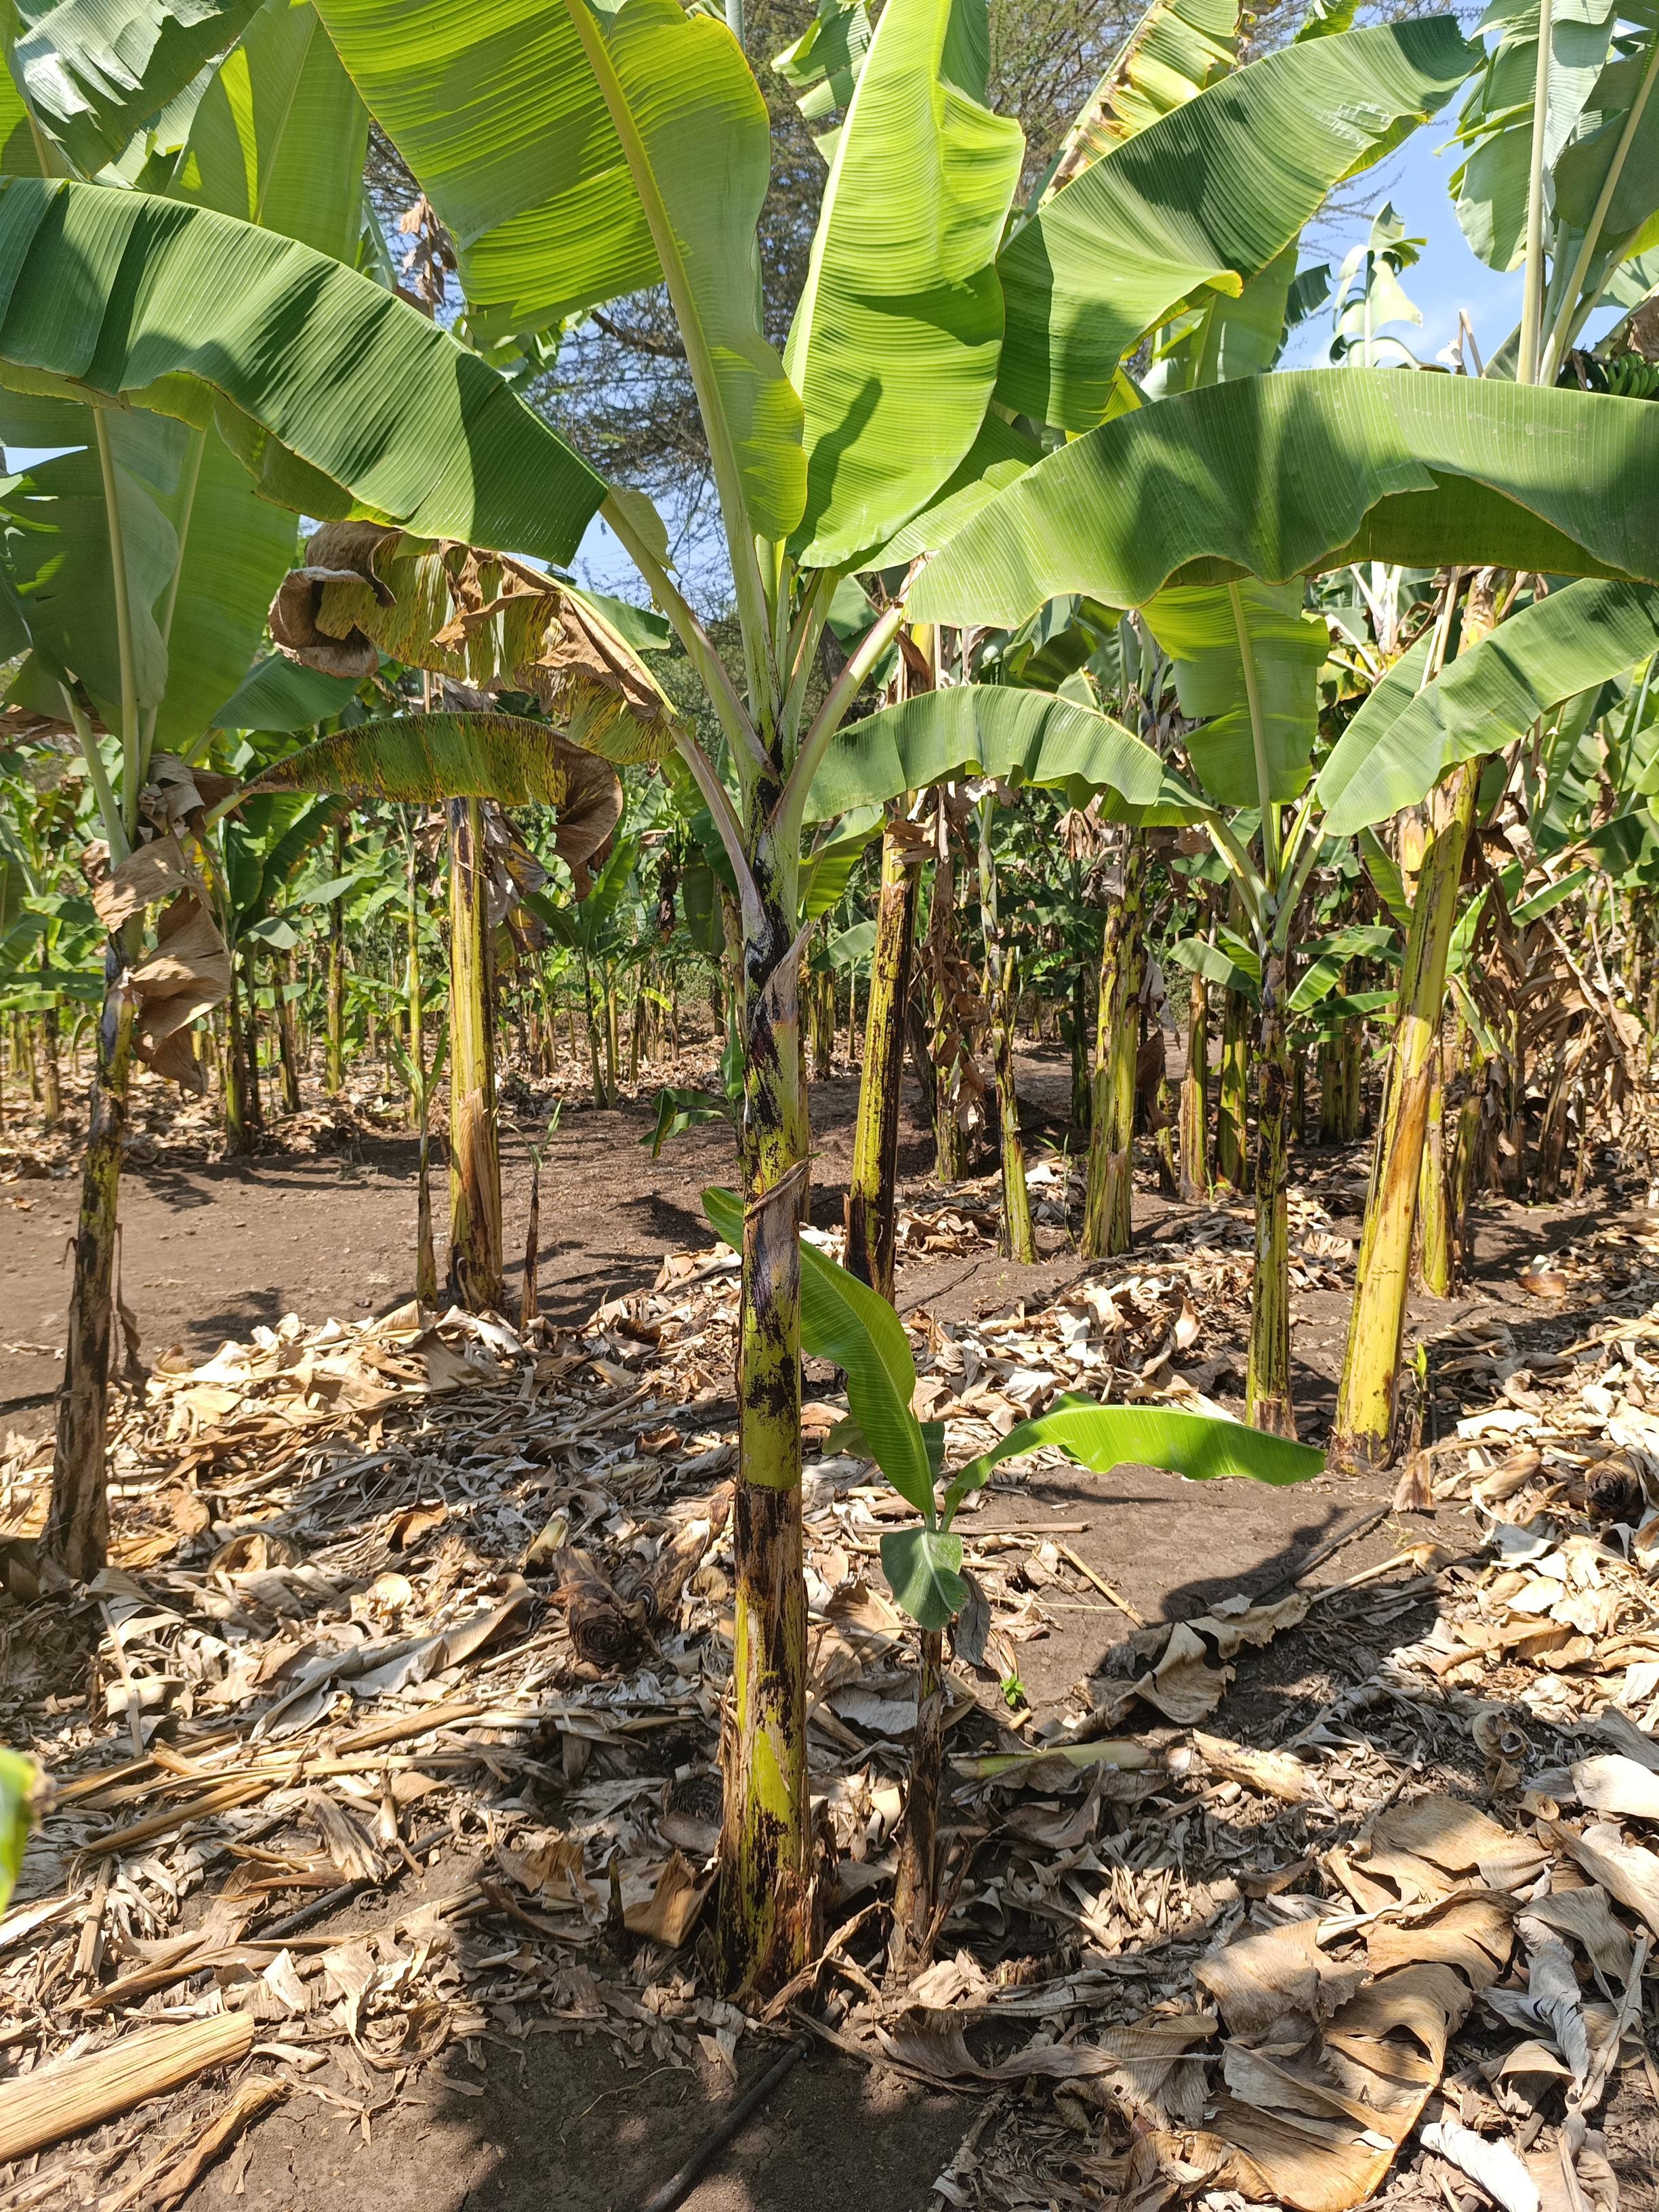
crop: banana
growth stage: vegetative
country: Tanzania
